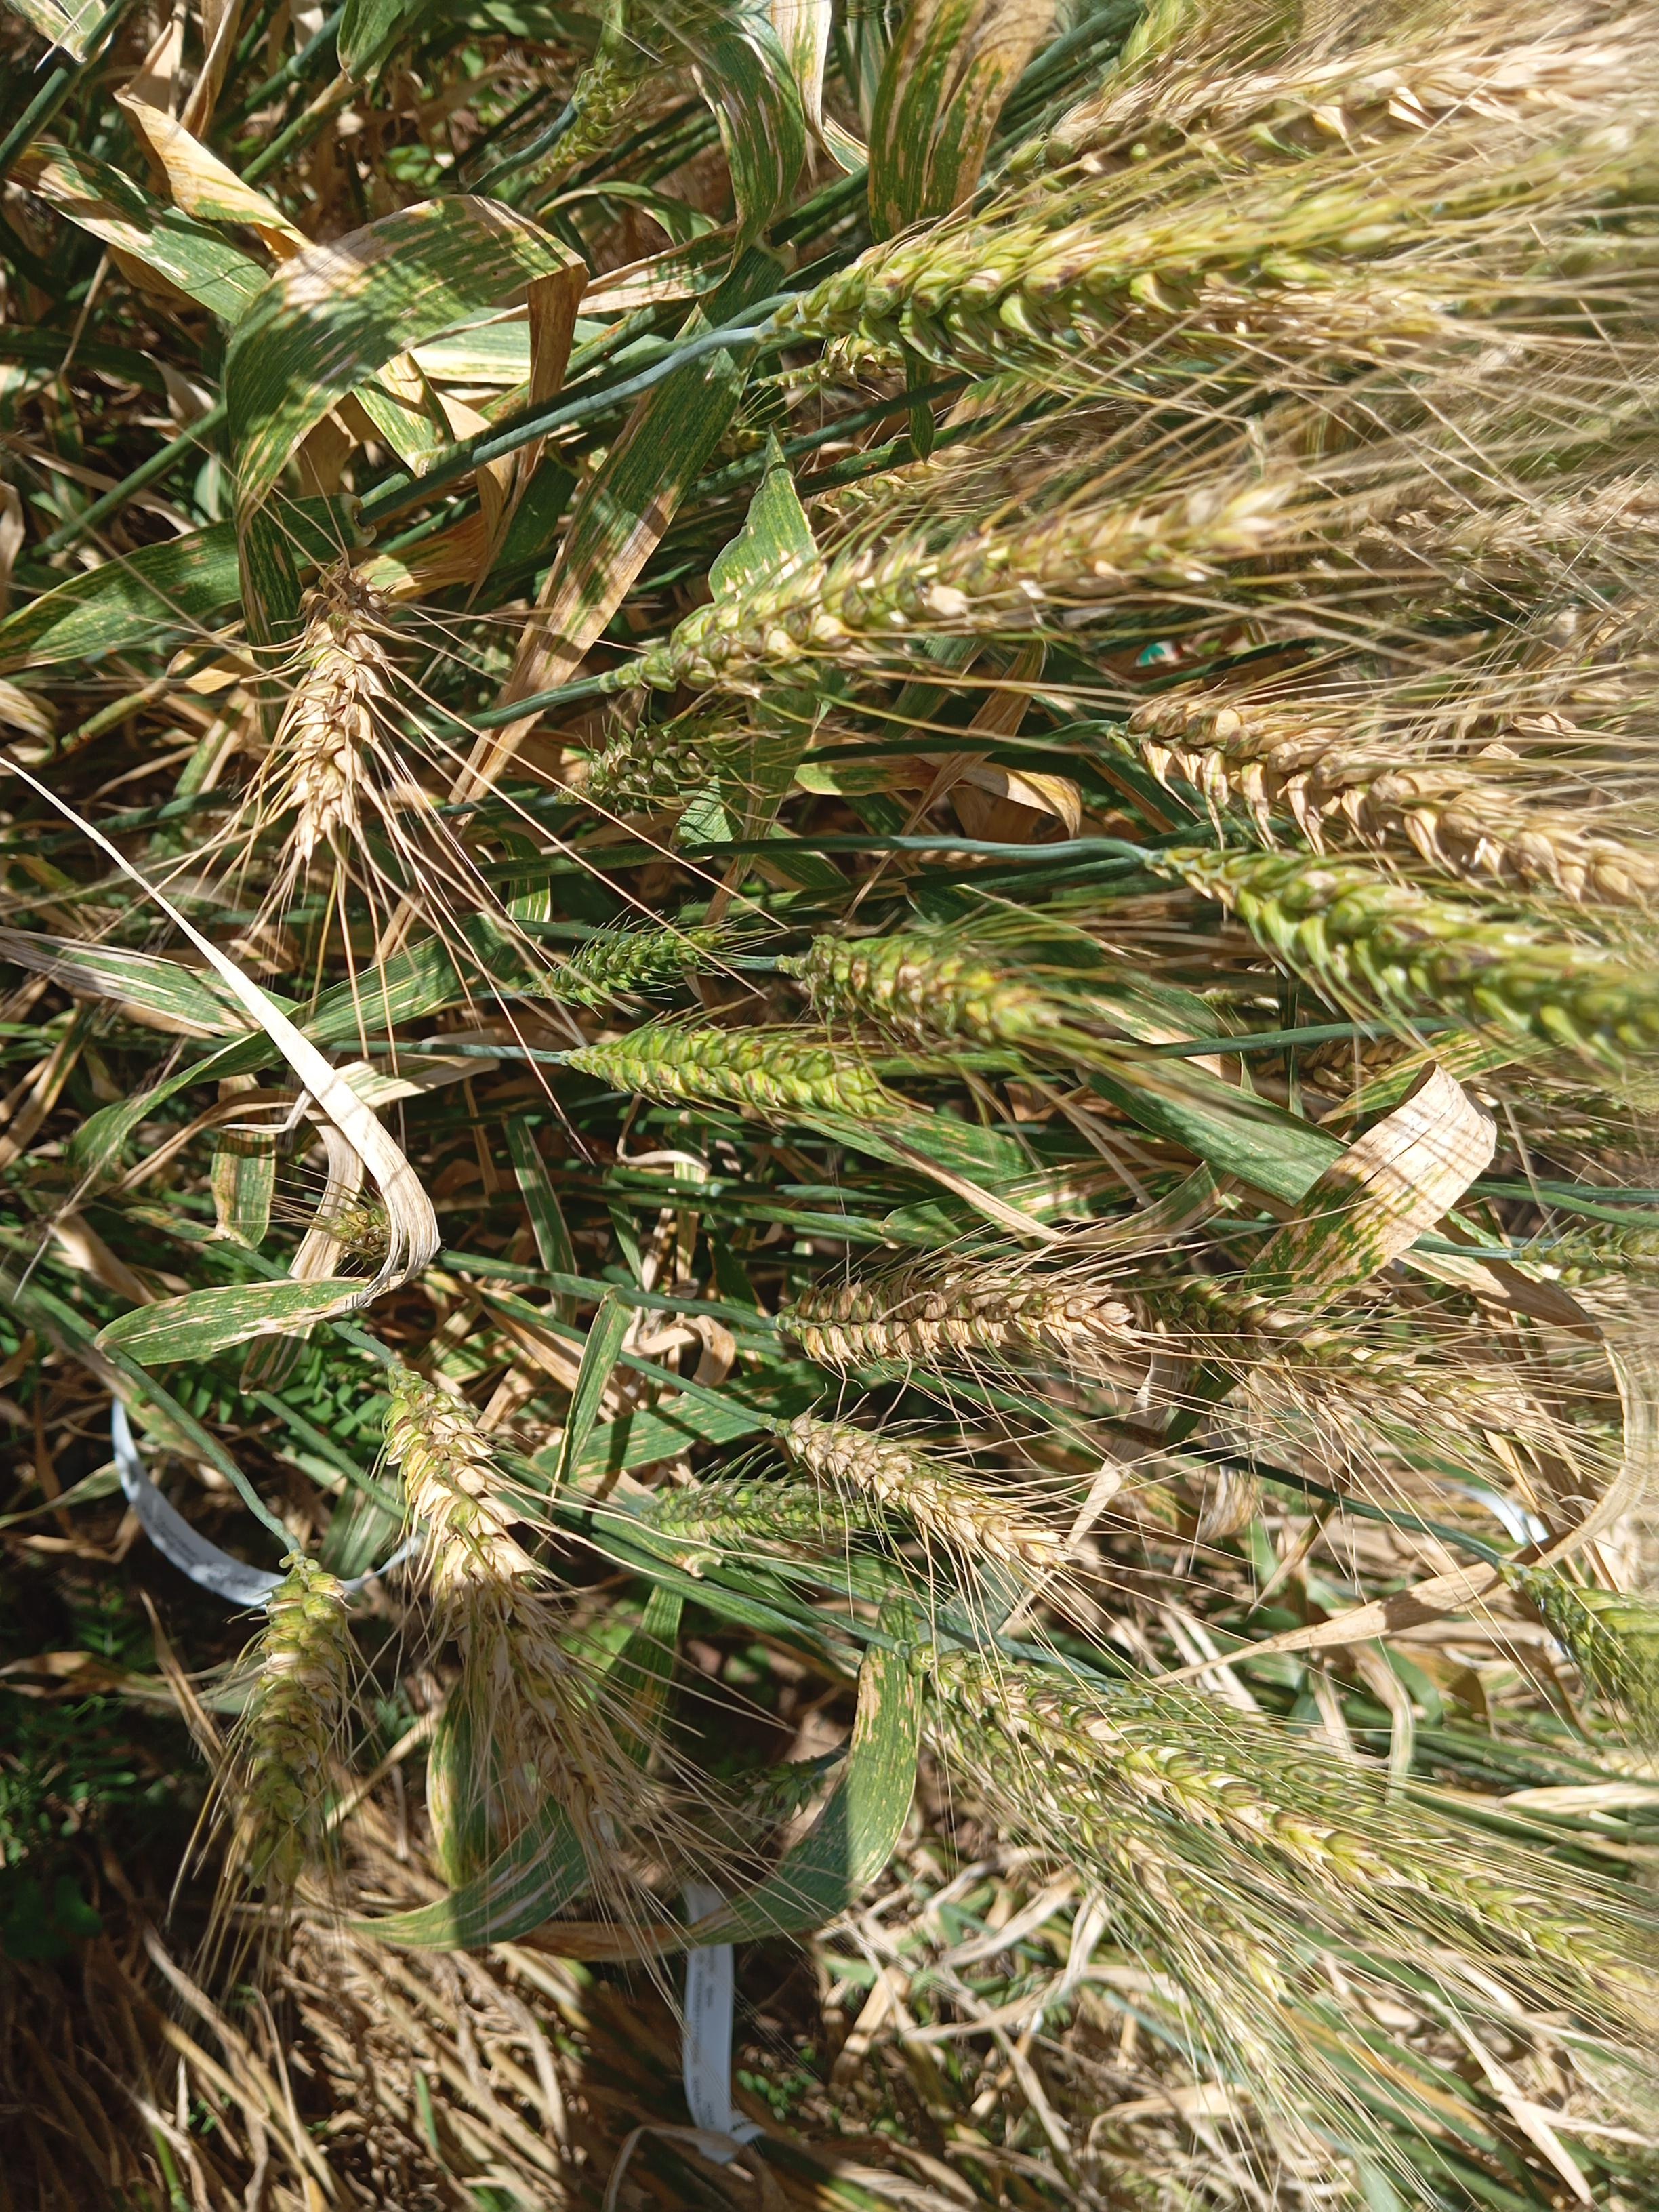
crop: wheat
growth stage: maturity
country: Kenya
